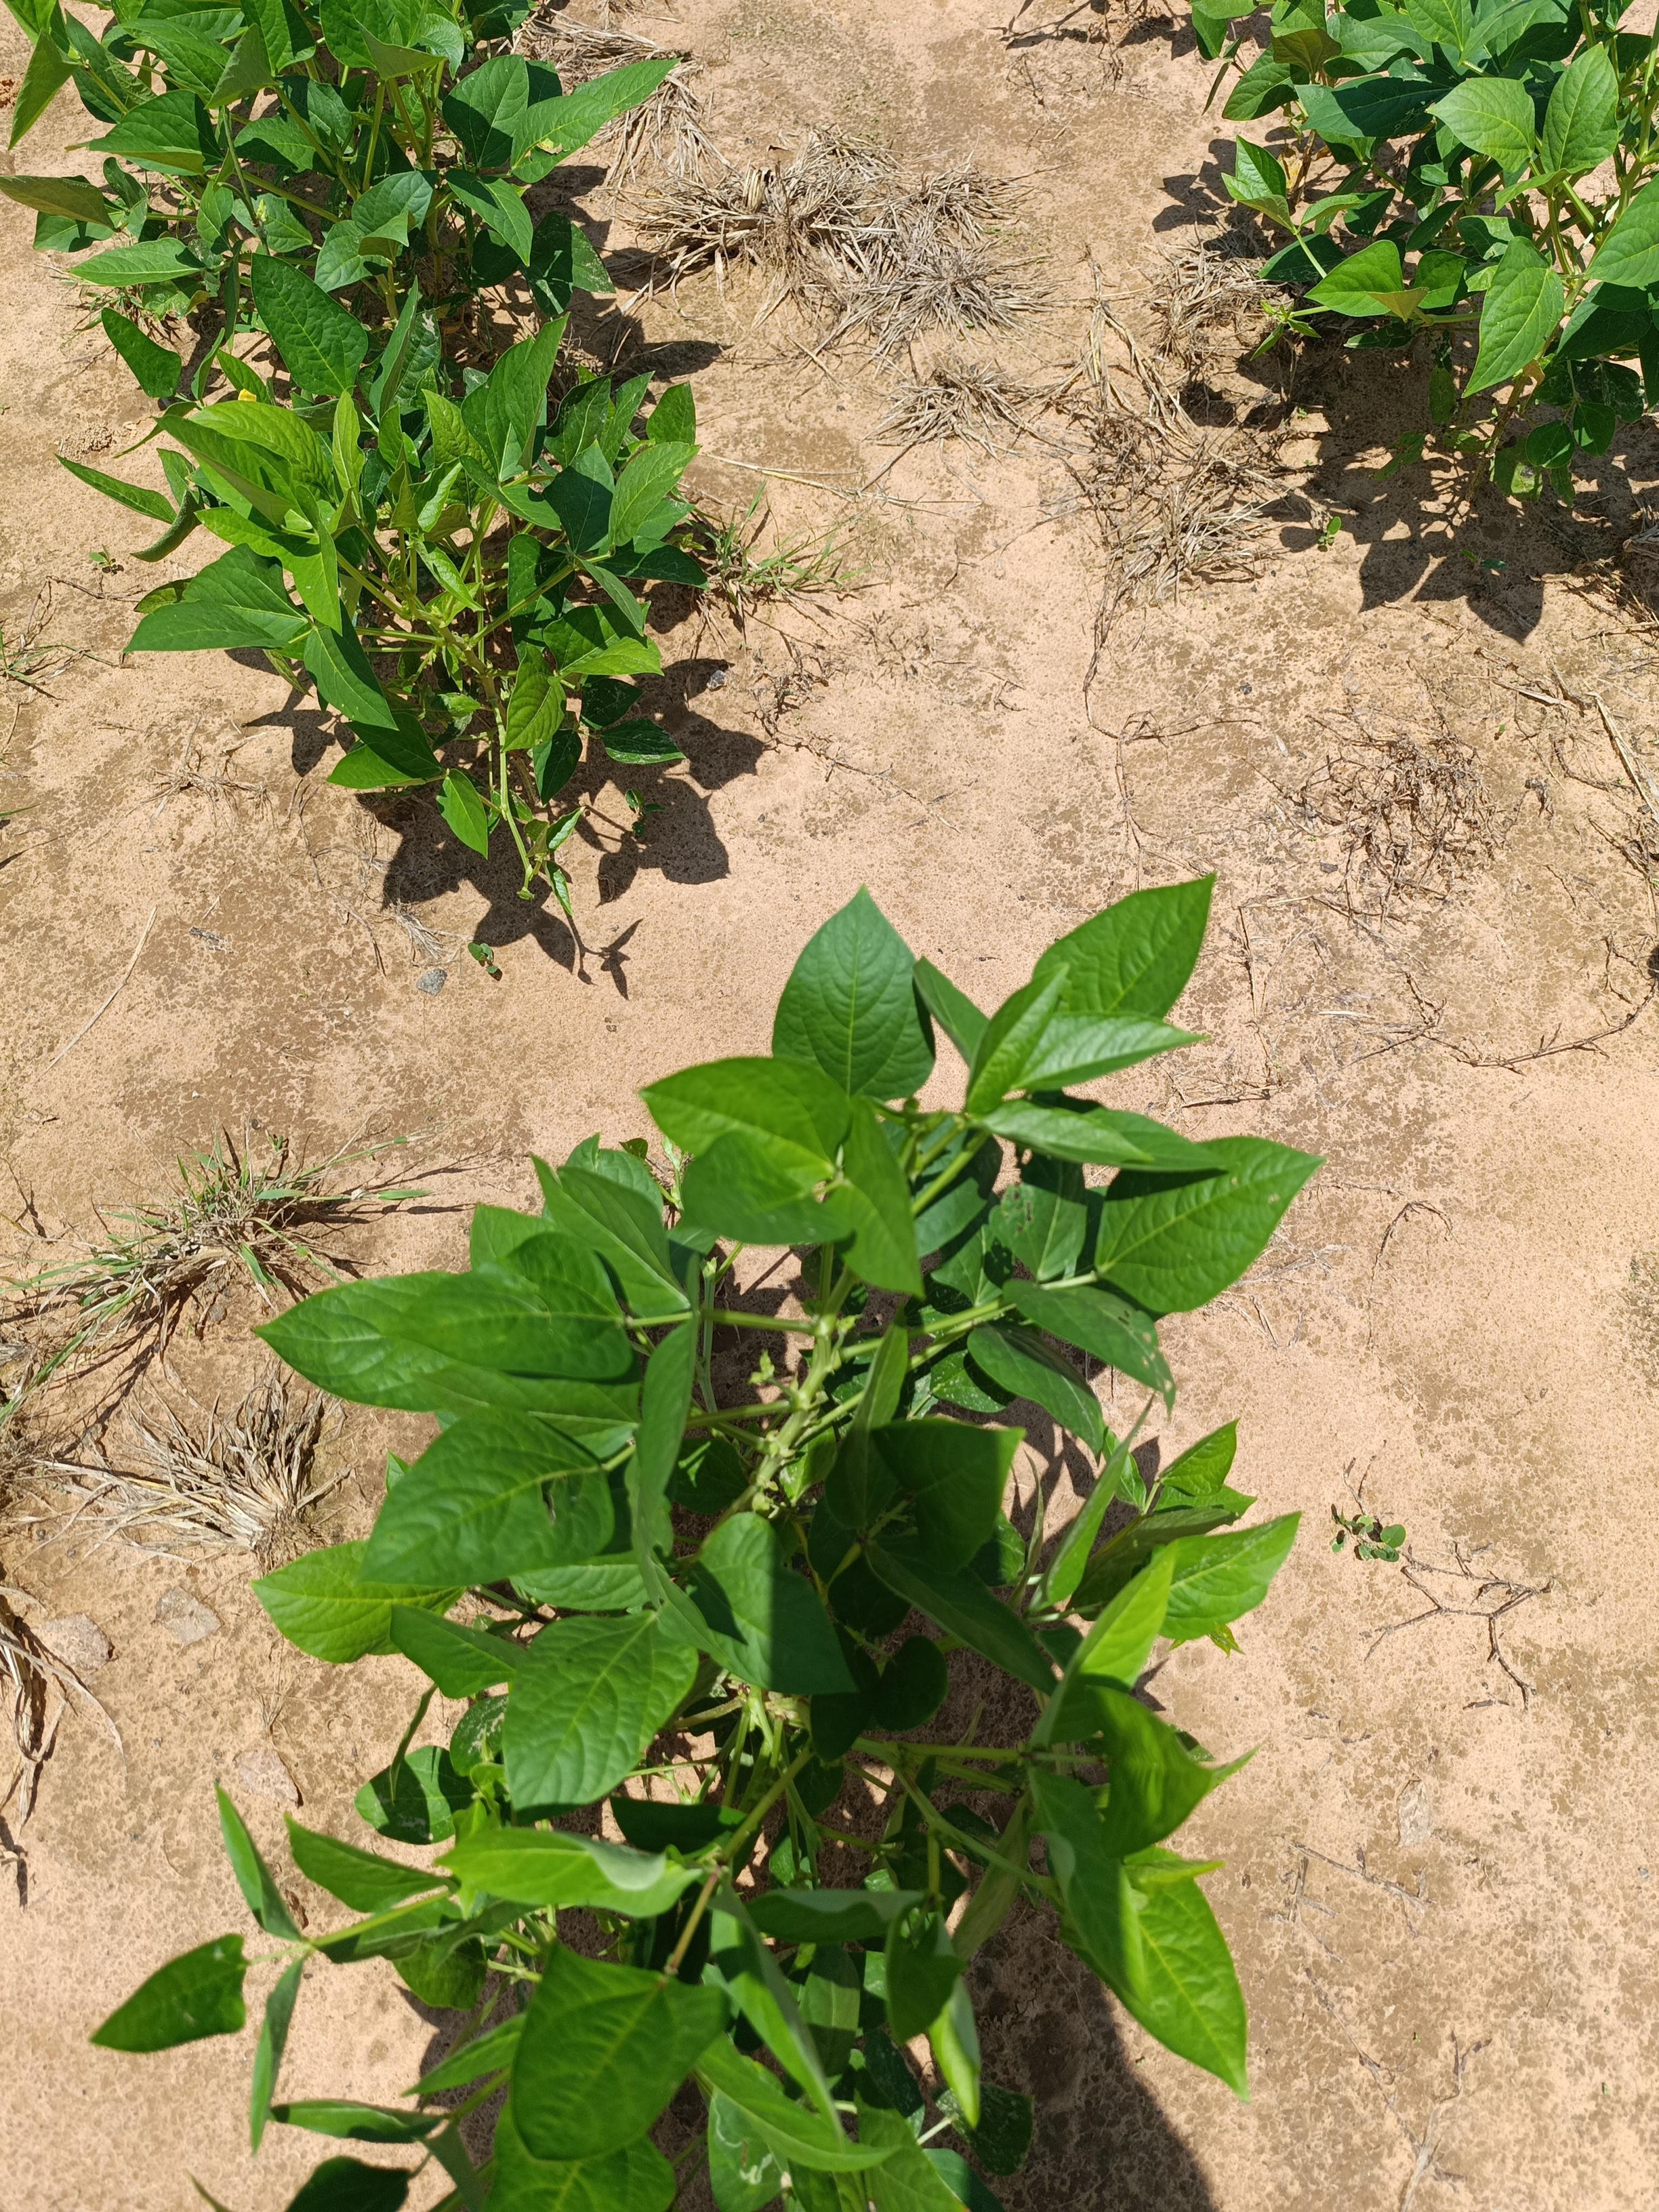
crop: cowpea
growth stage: development pod
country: Nigeria
